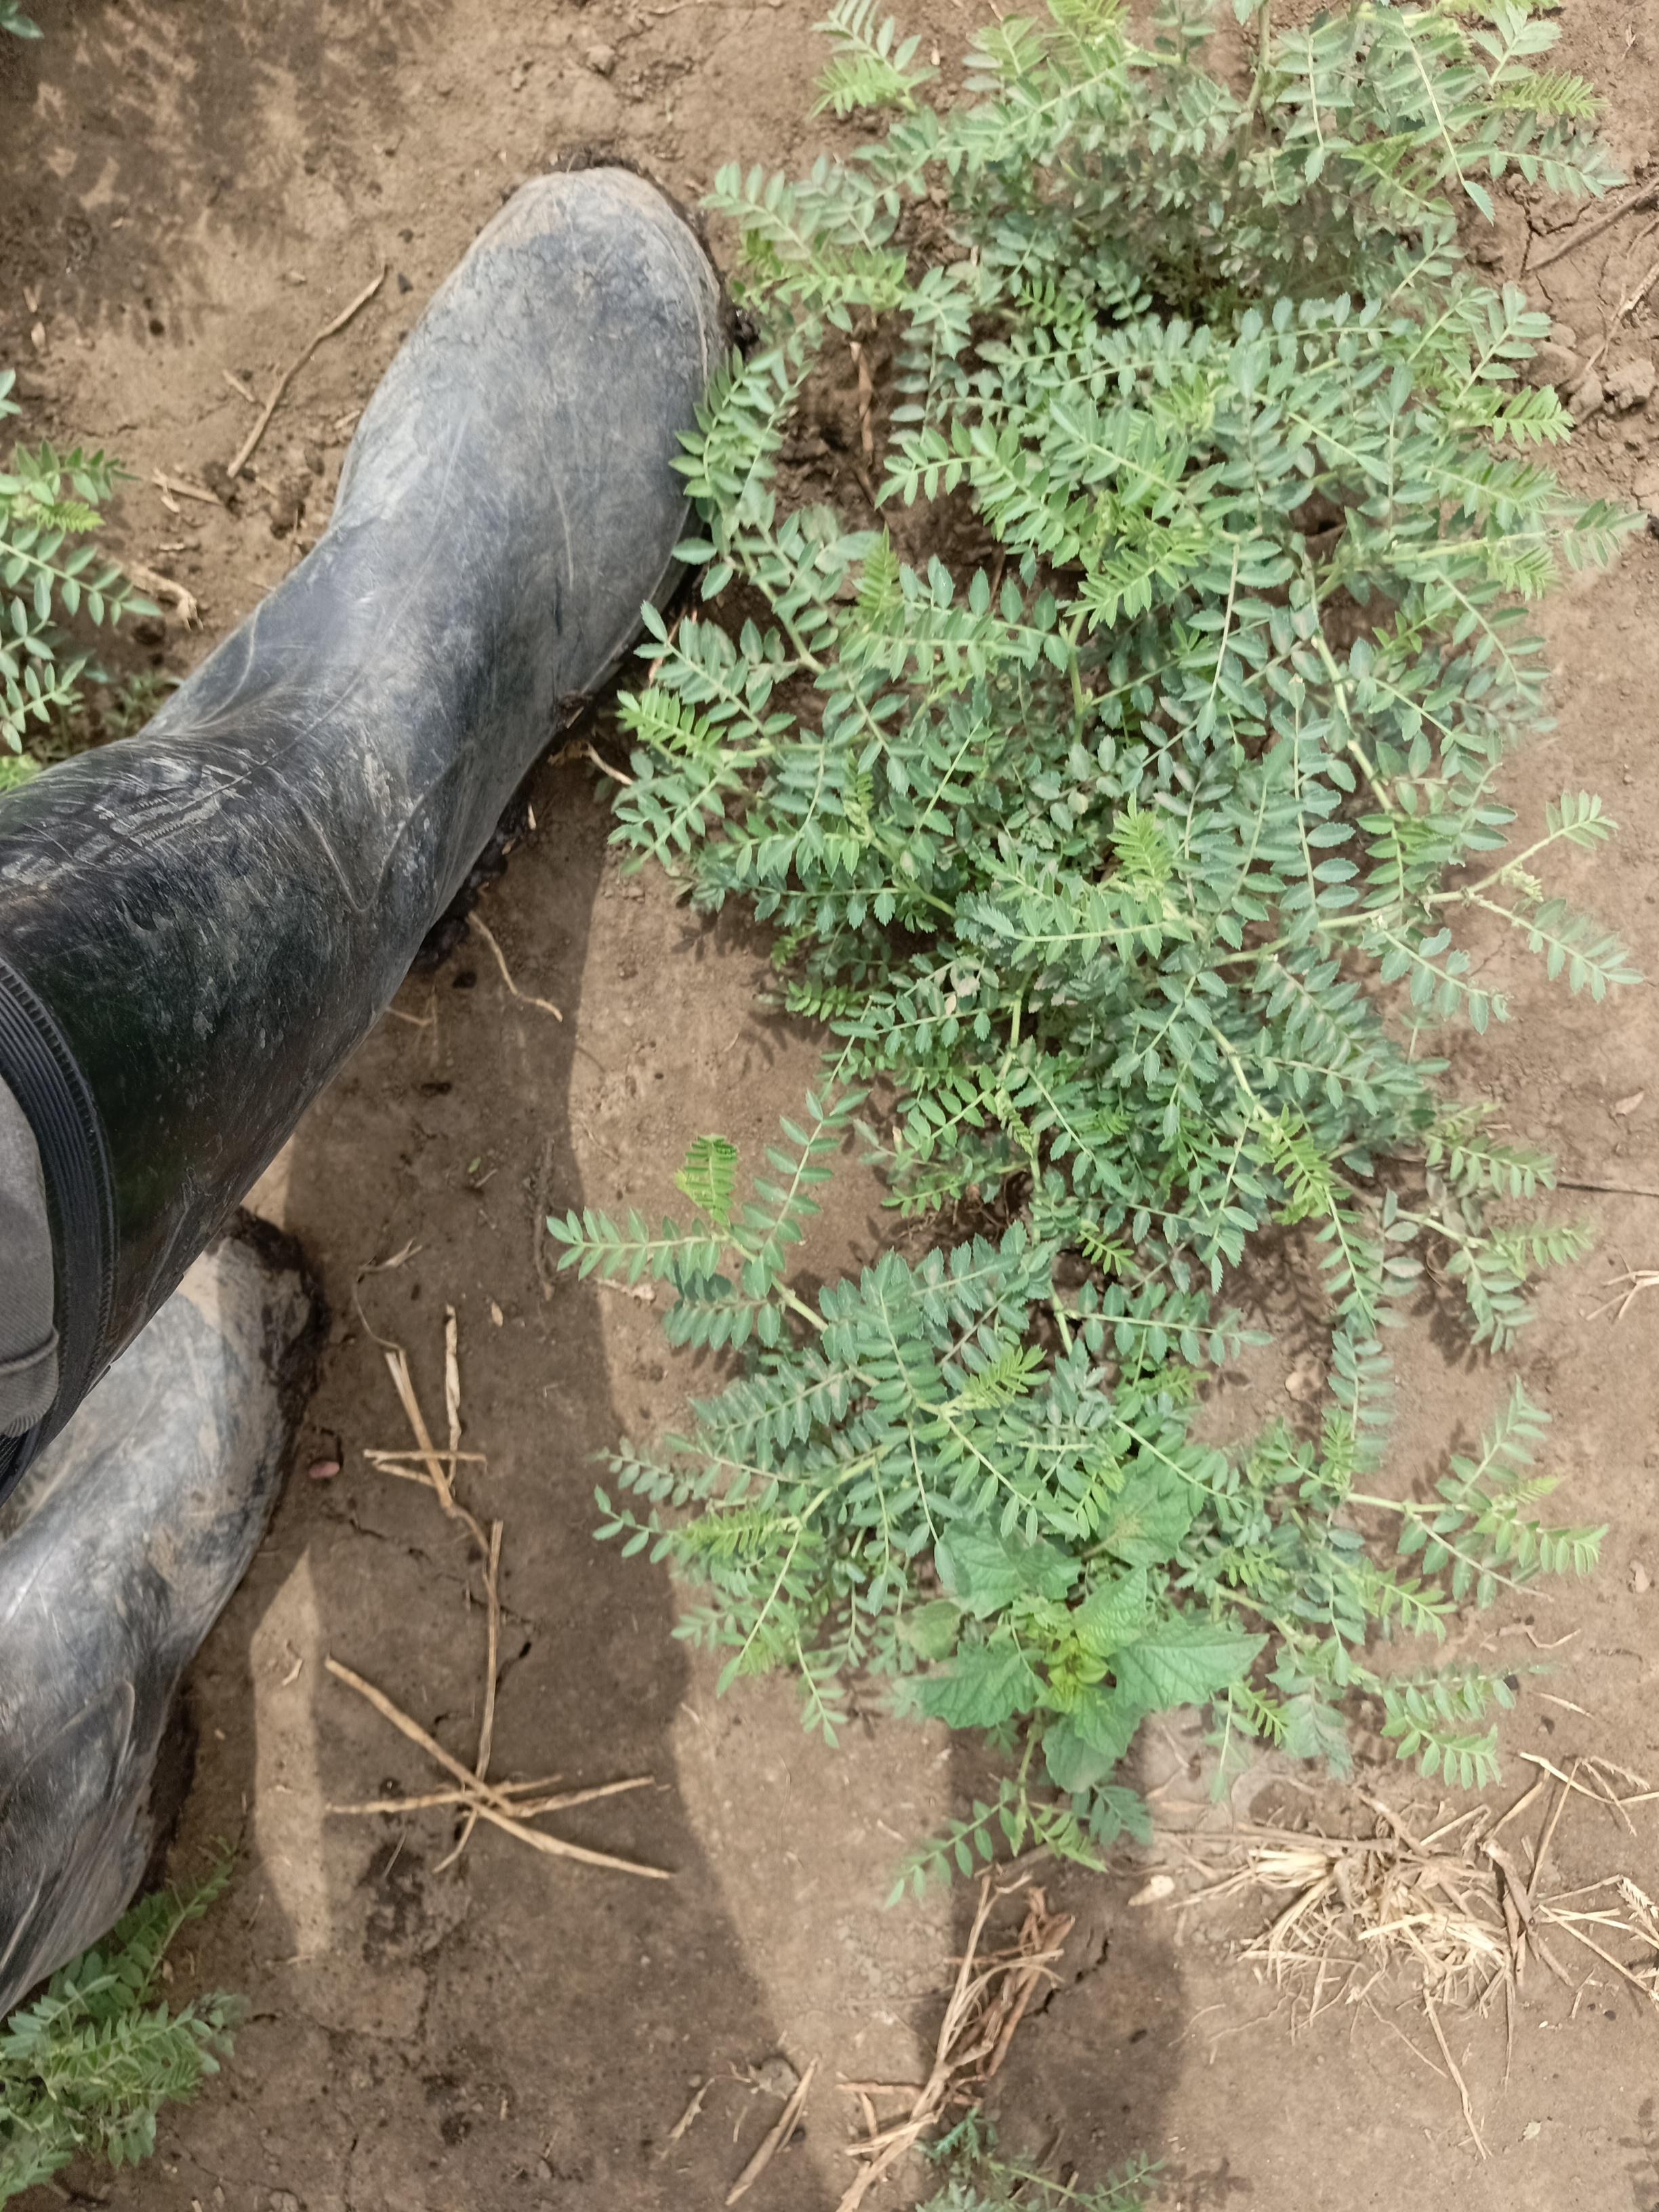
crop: chickpea
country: Tanzania
